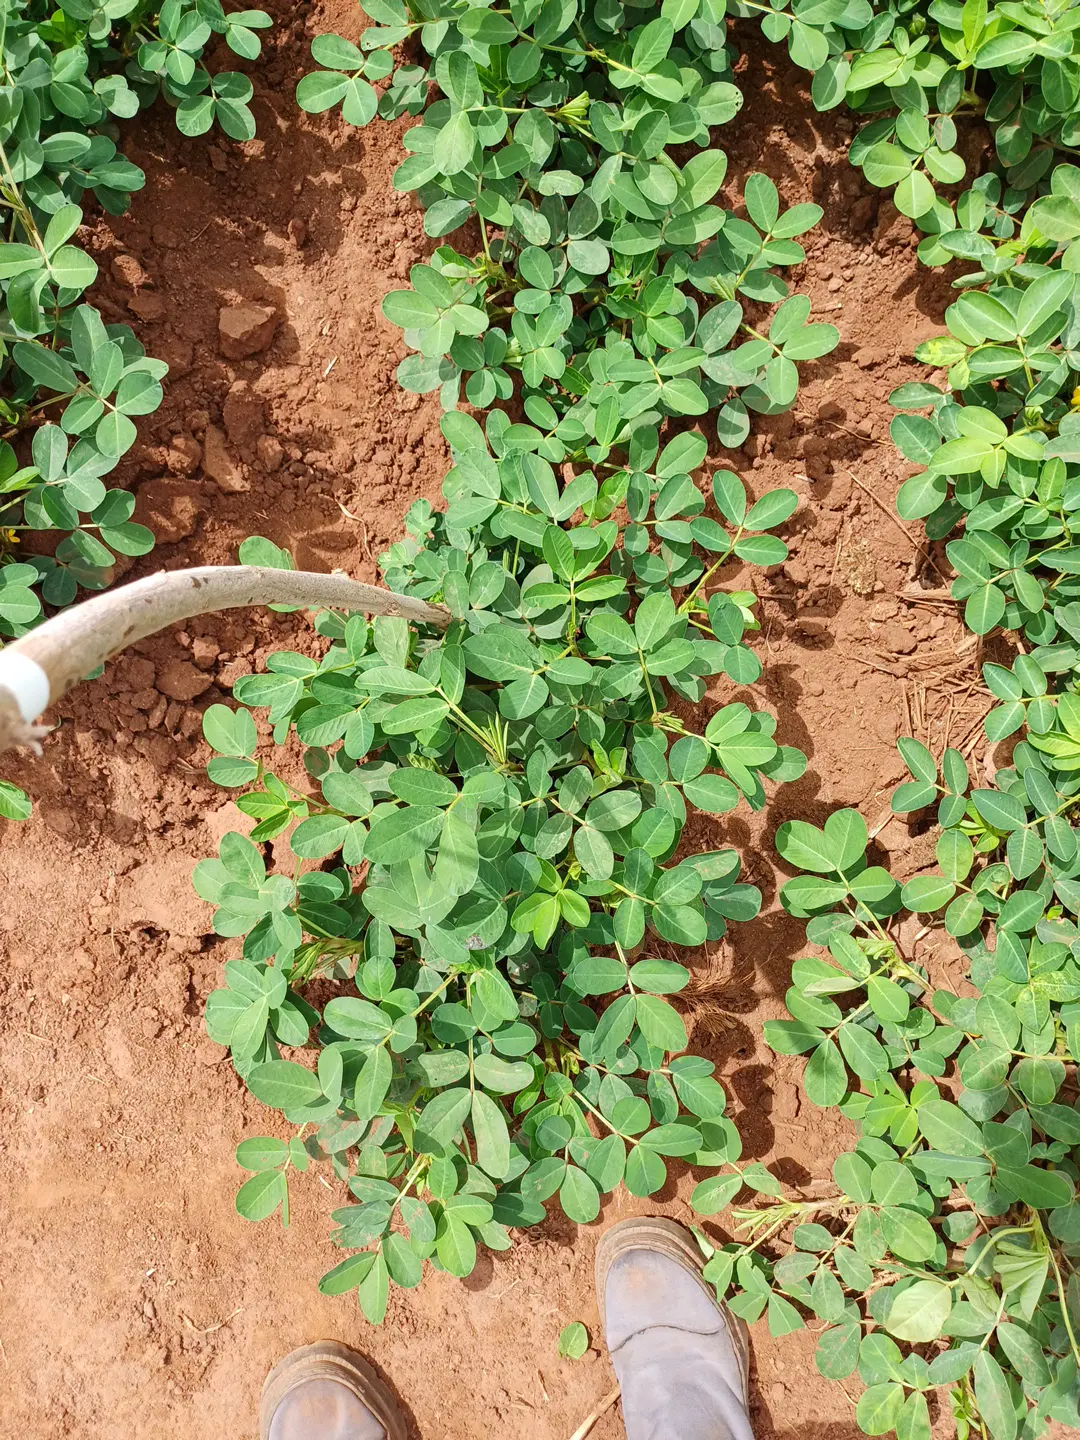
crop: groundnut
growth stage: flowering
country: Kenya
